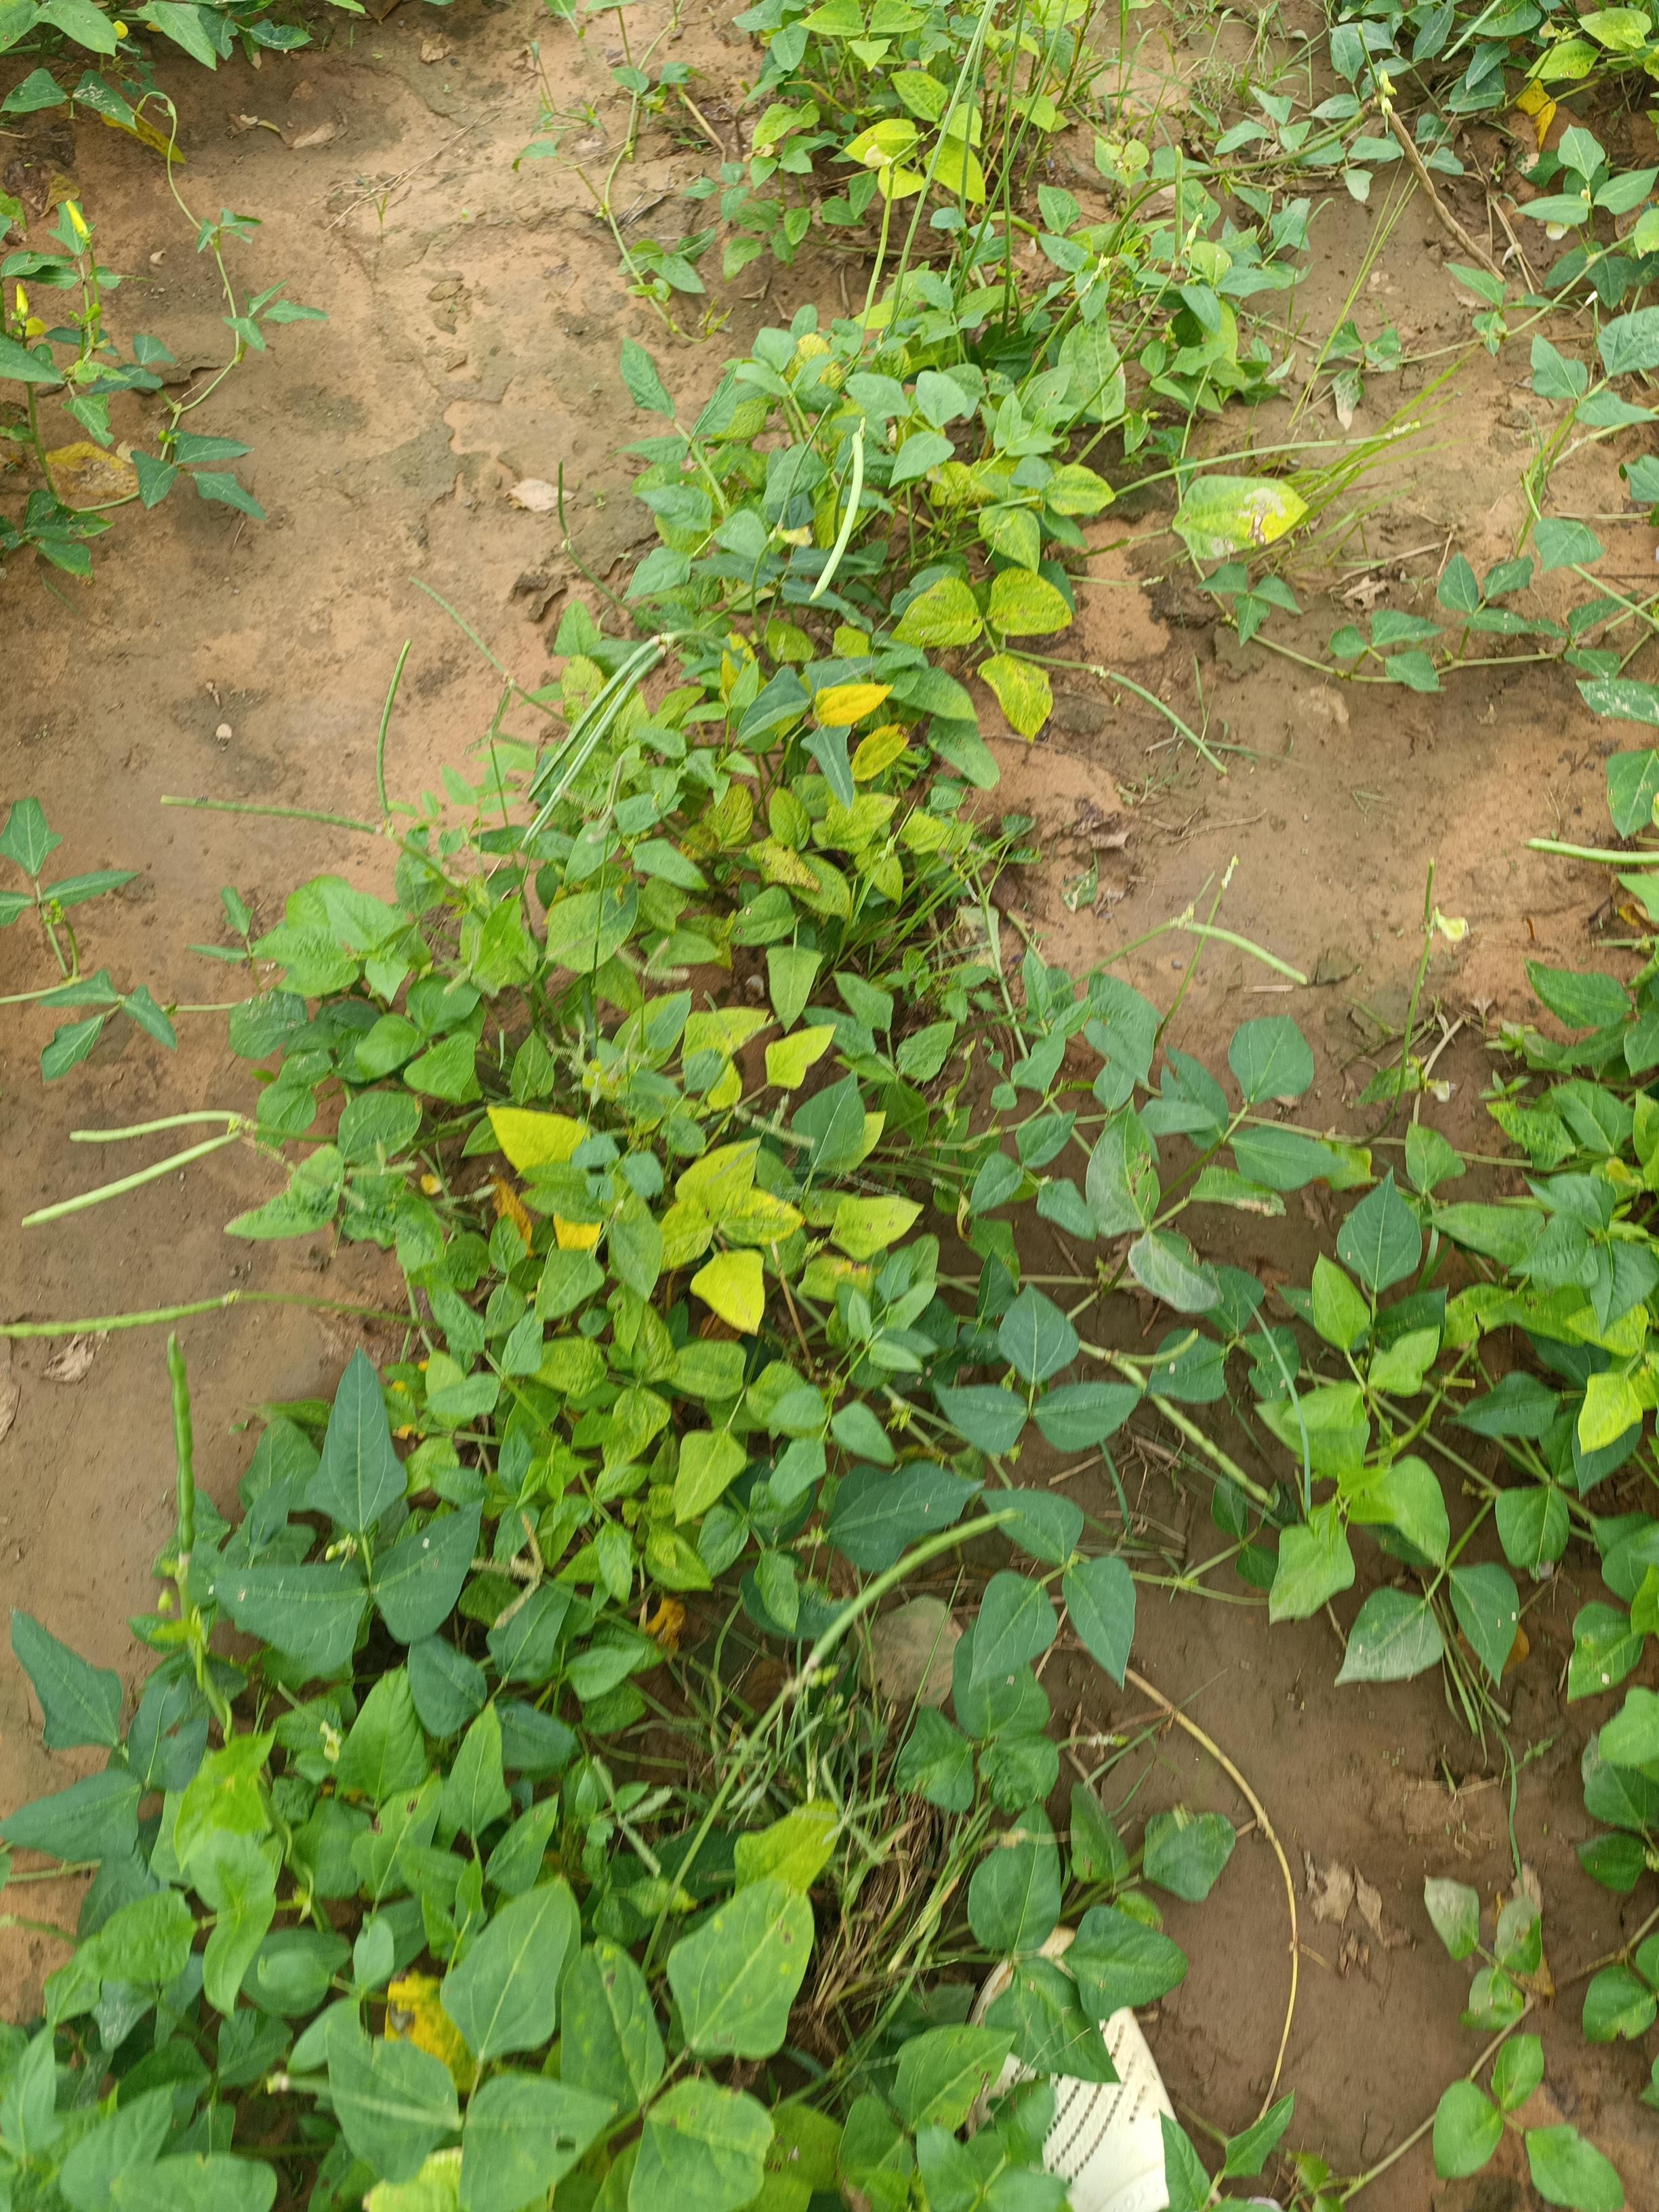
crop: cowpea
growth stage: development pod
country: Nigeria
